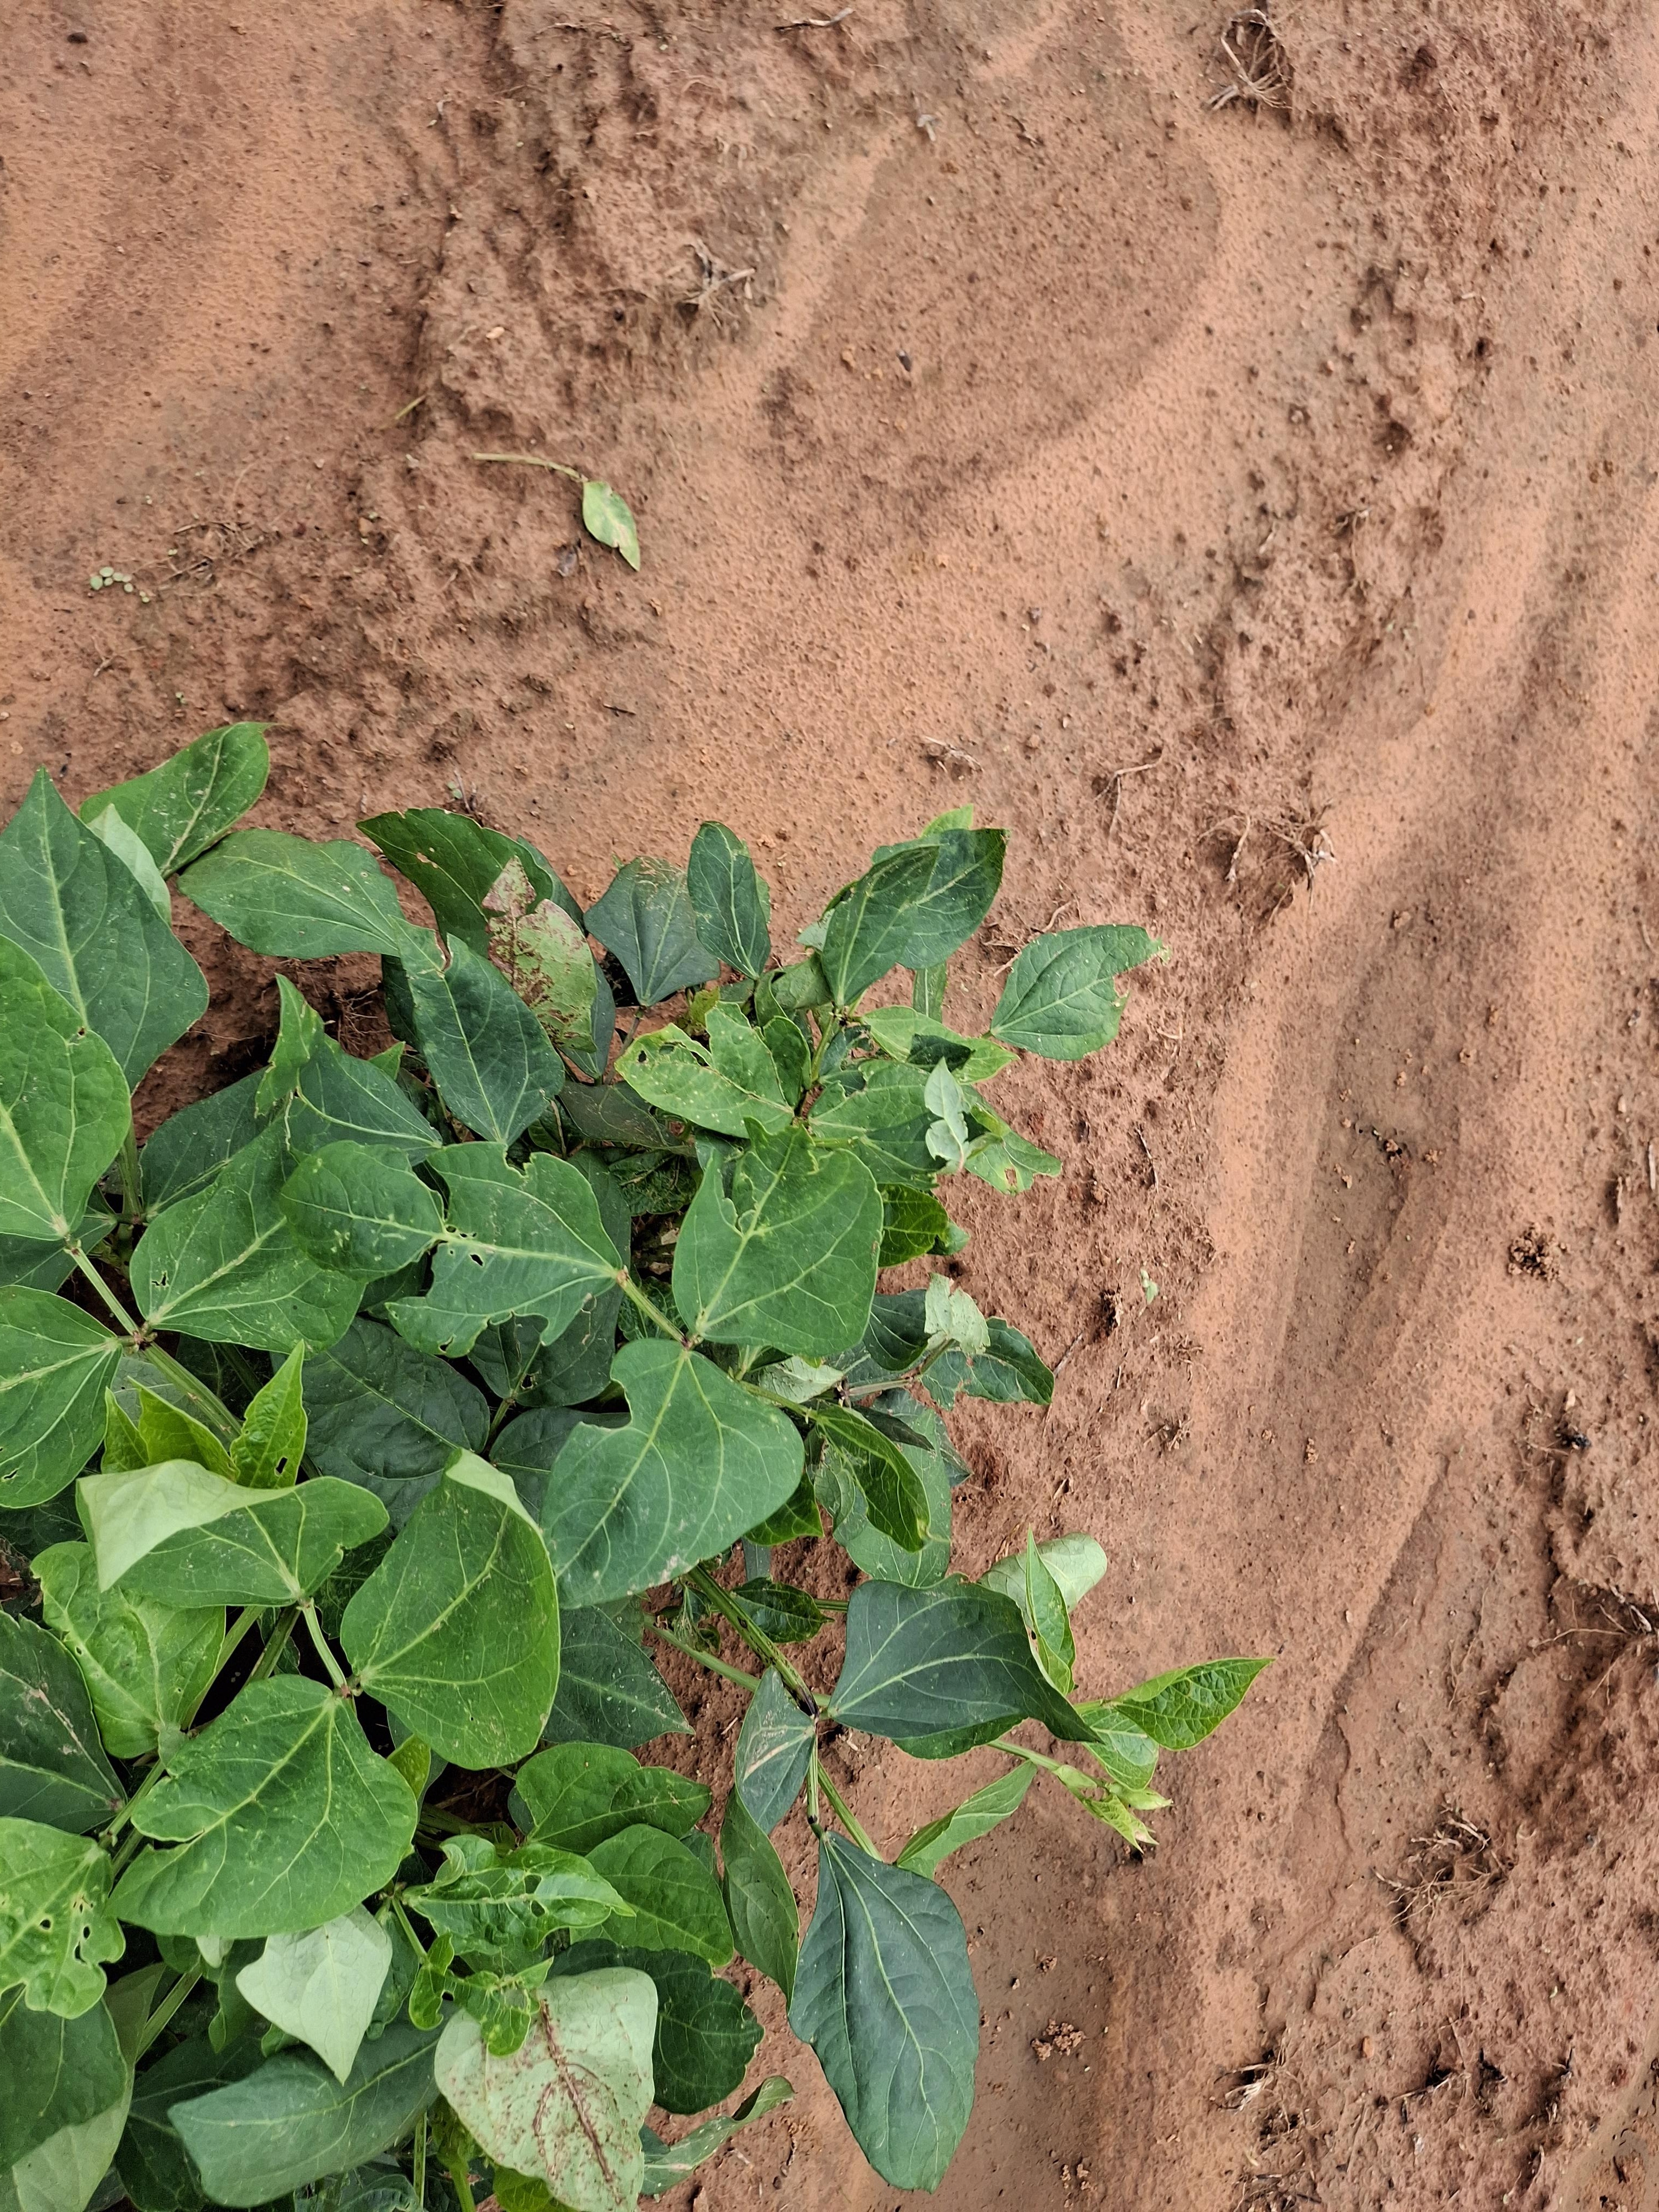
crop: cowpea
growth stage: vegetative
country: Nigeria
